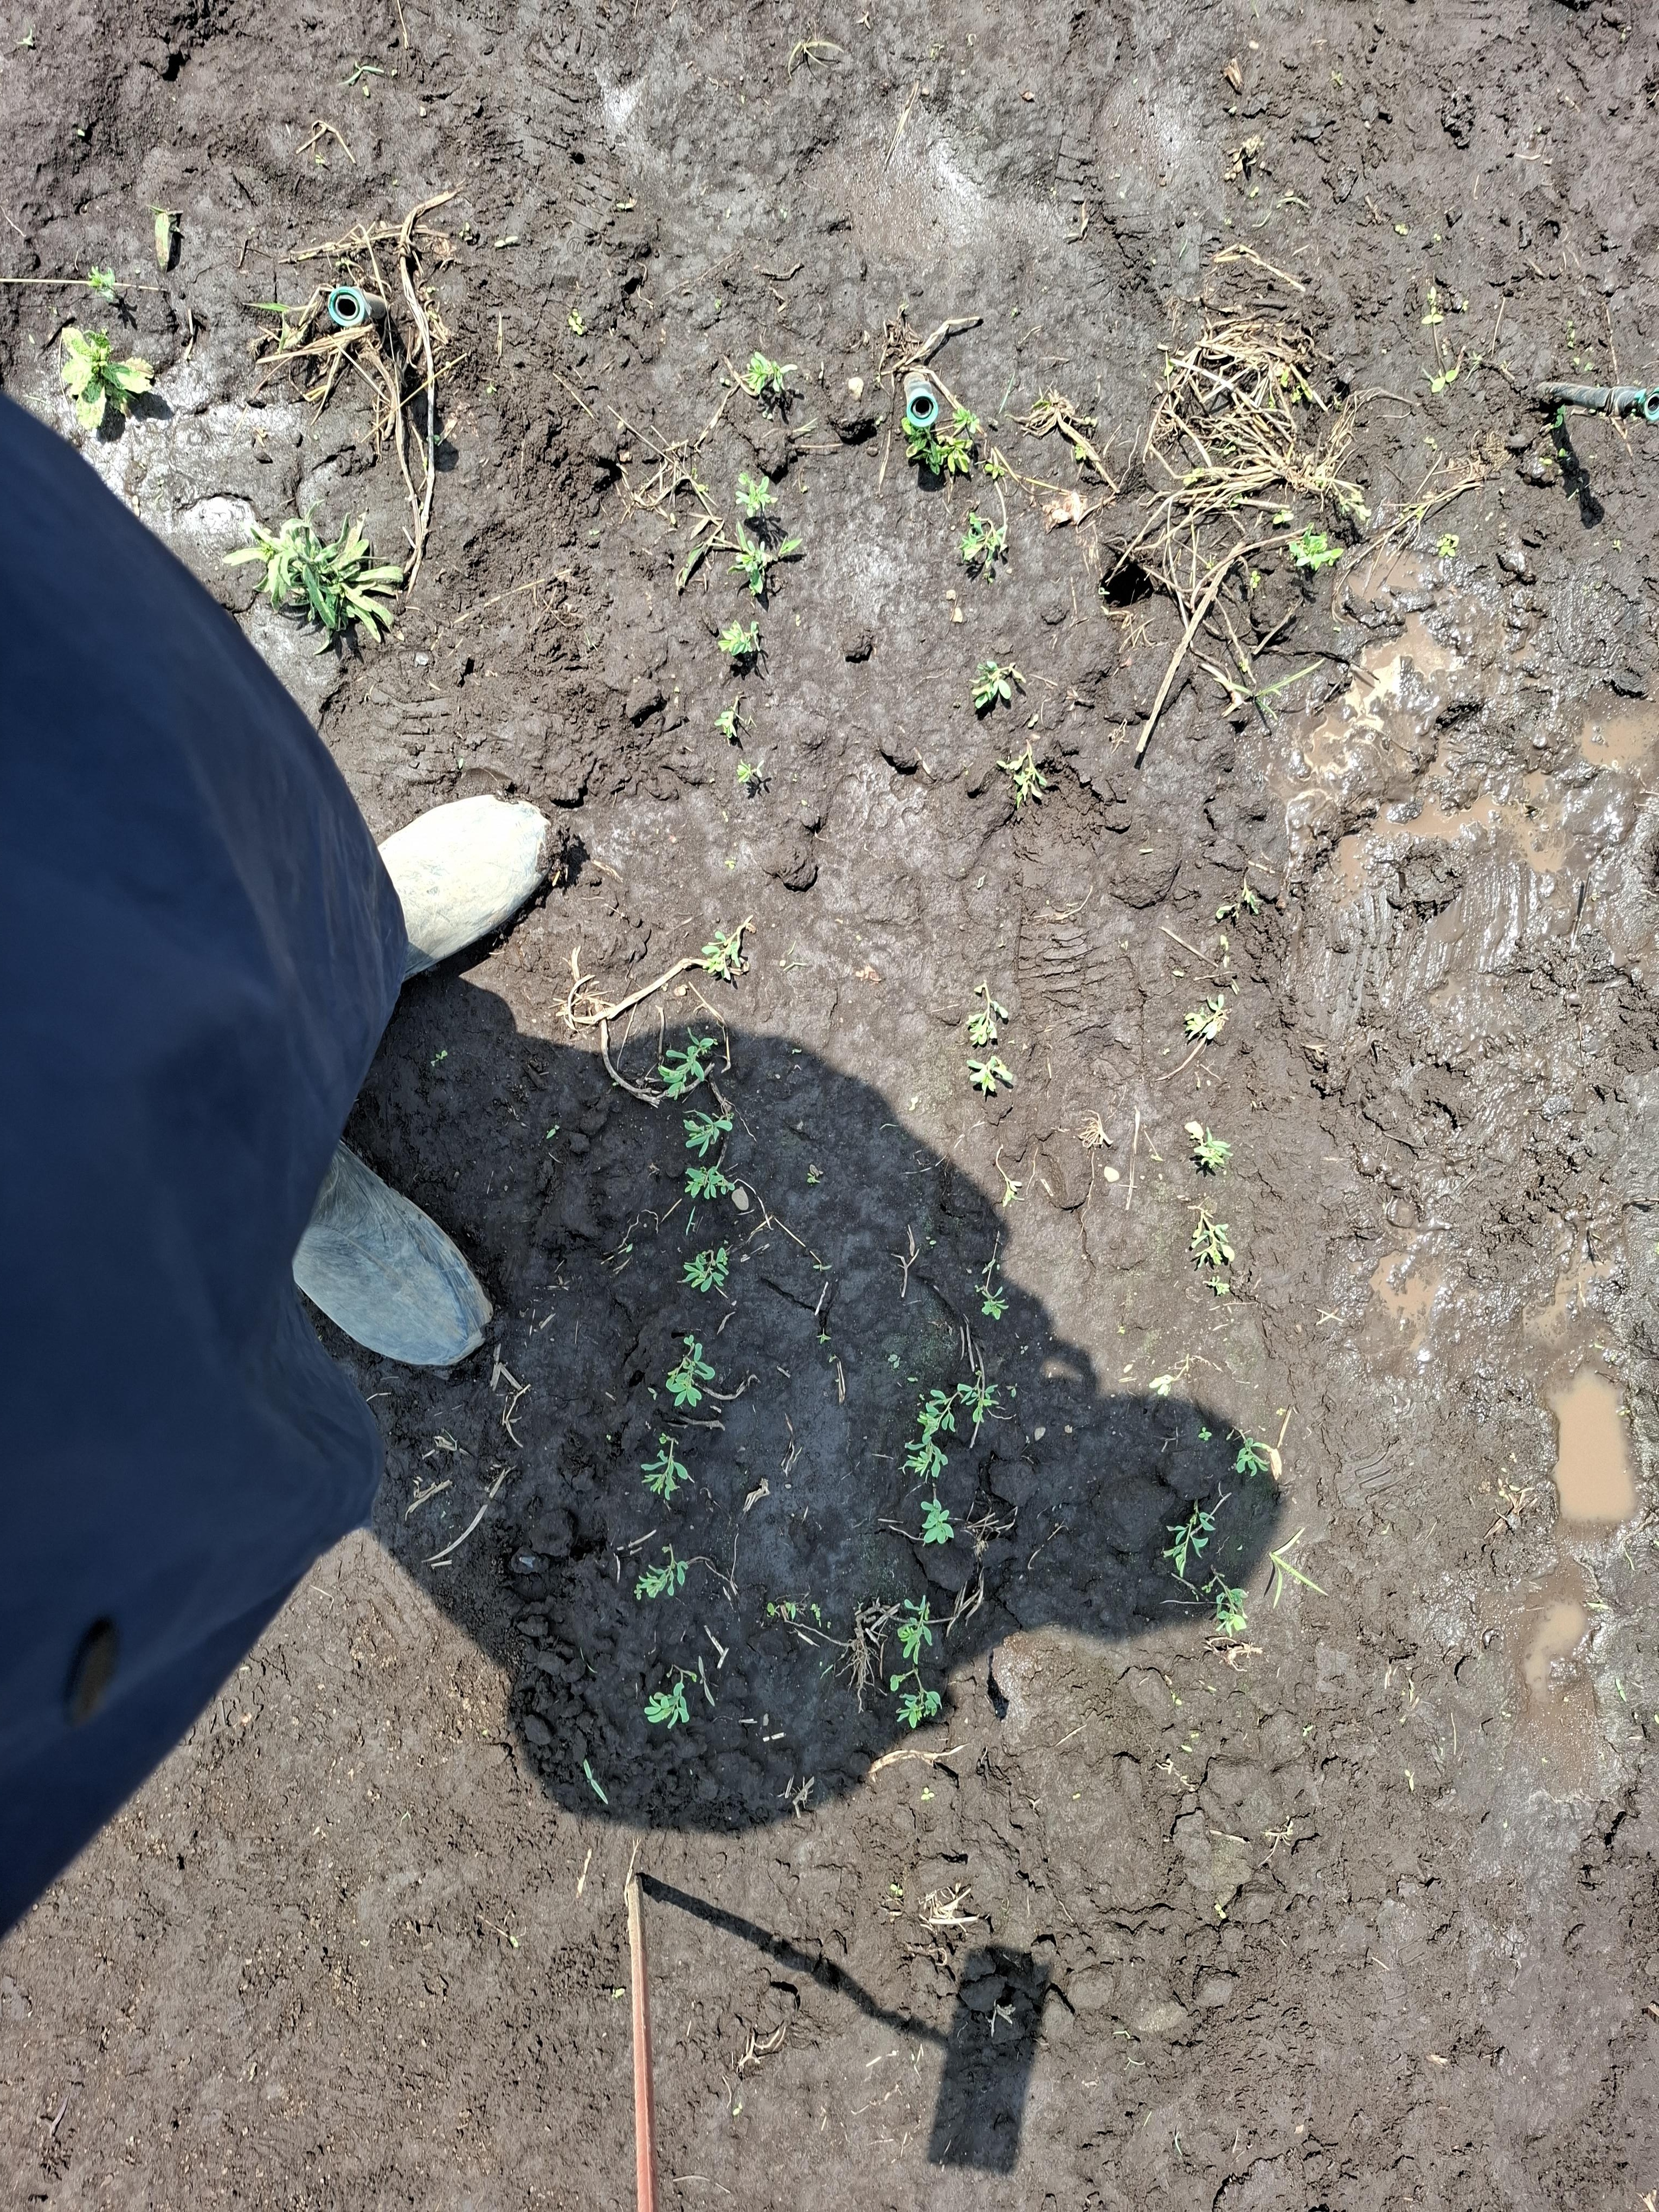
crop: chickpea
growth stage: emergence
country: Tanzania
